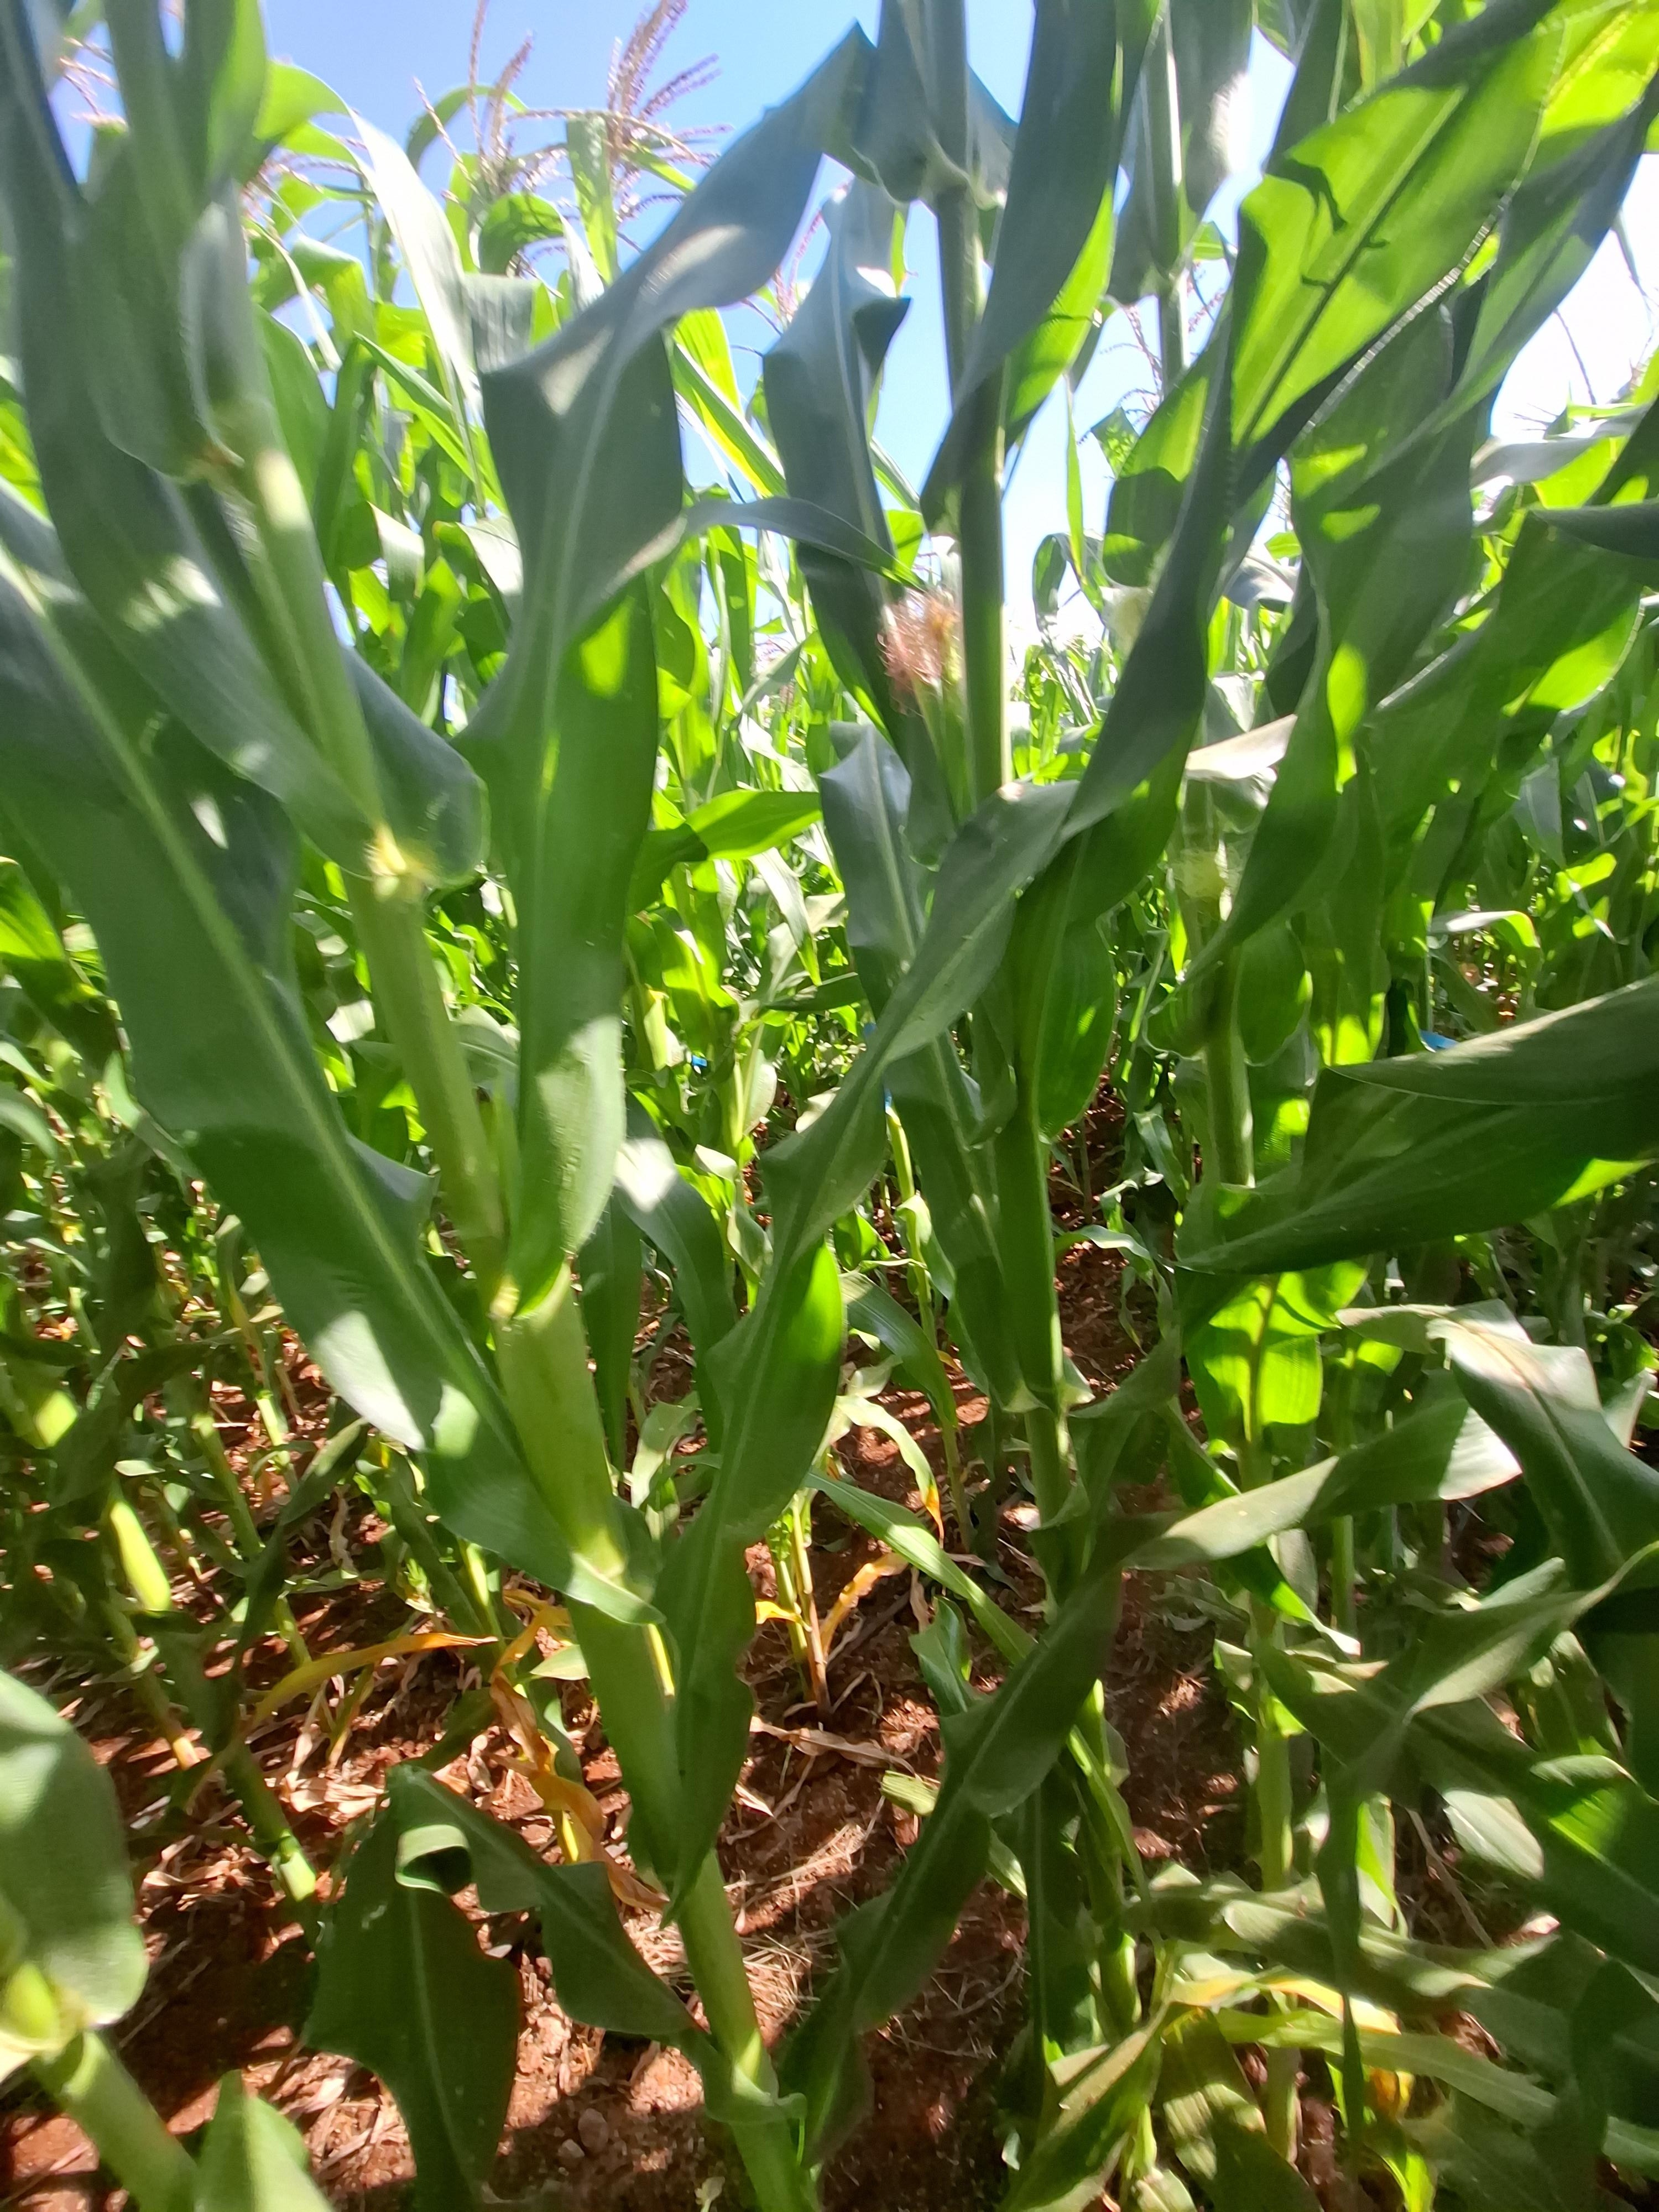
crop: maize
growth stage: flowering
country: Kenya
